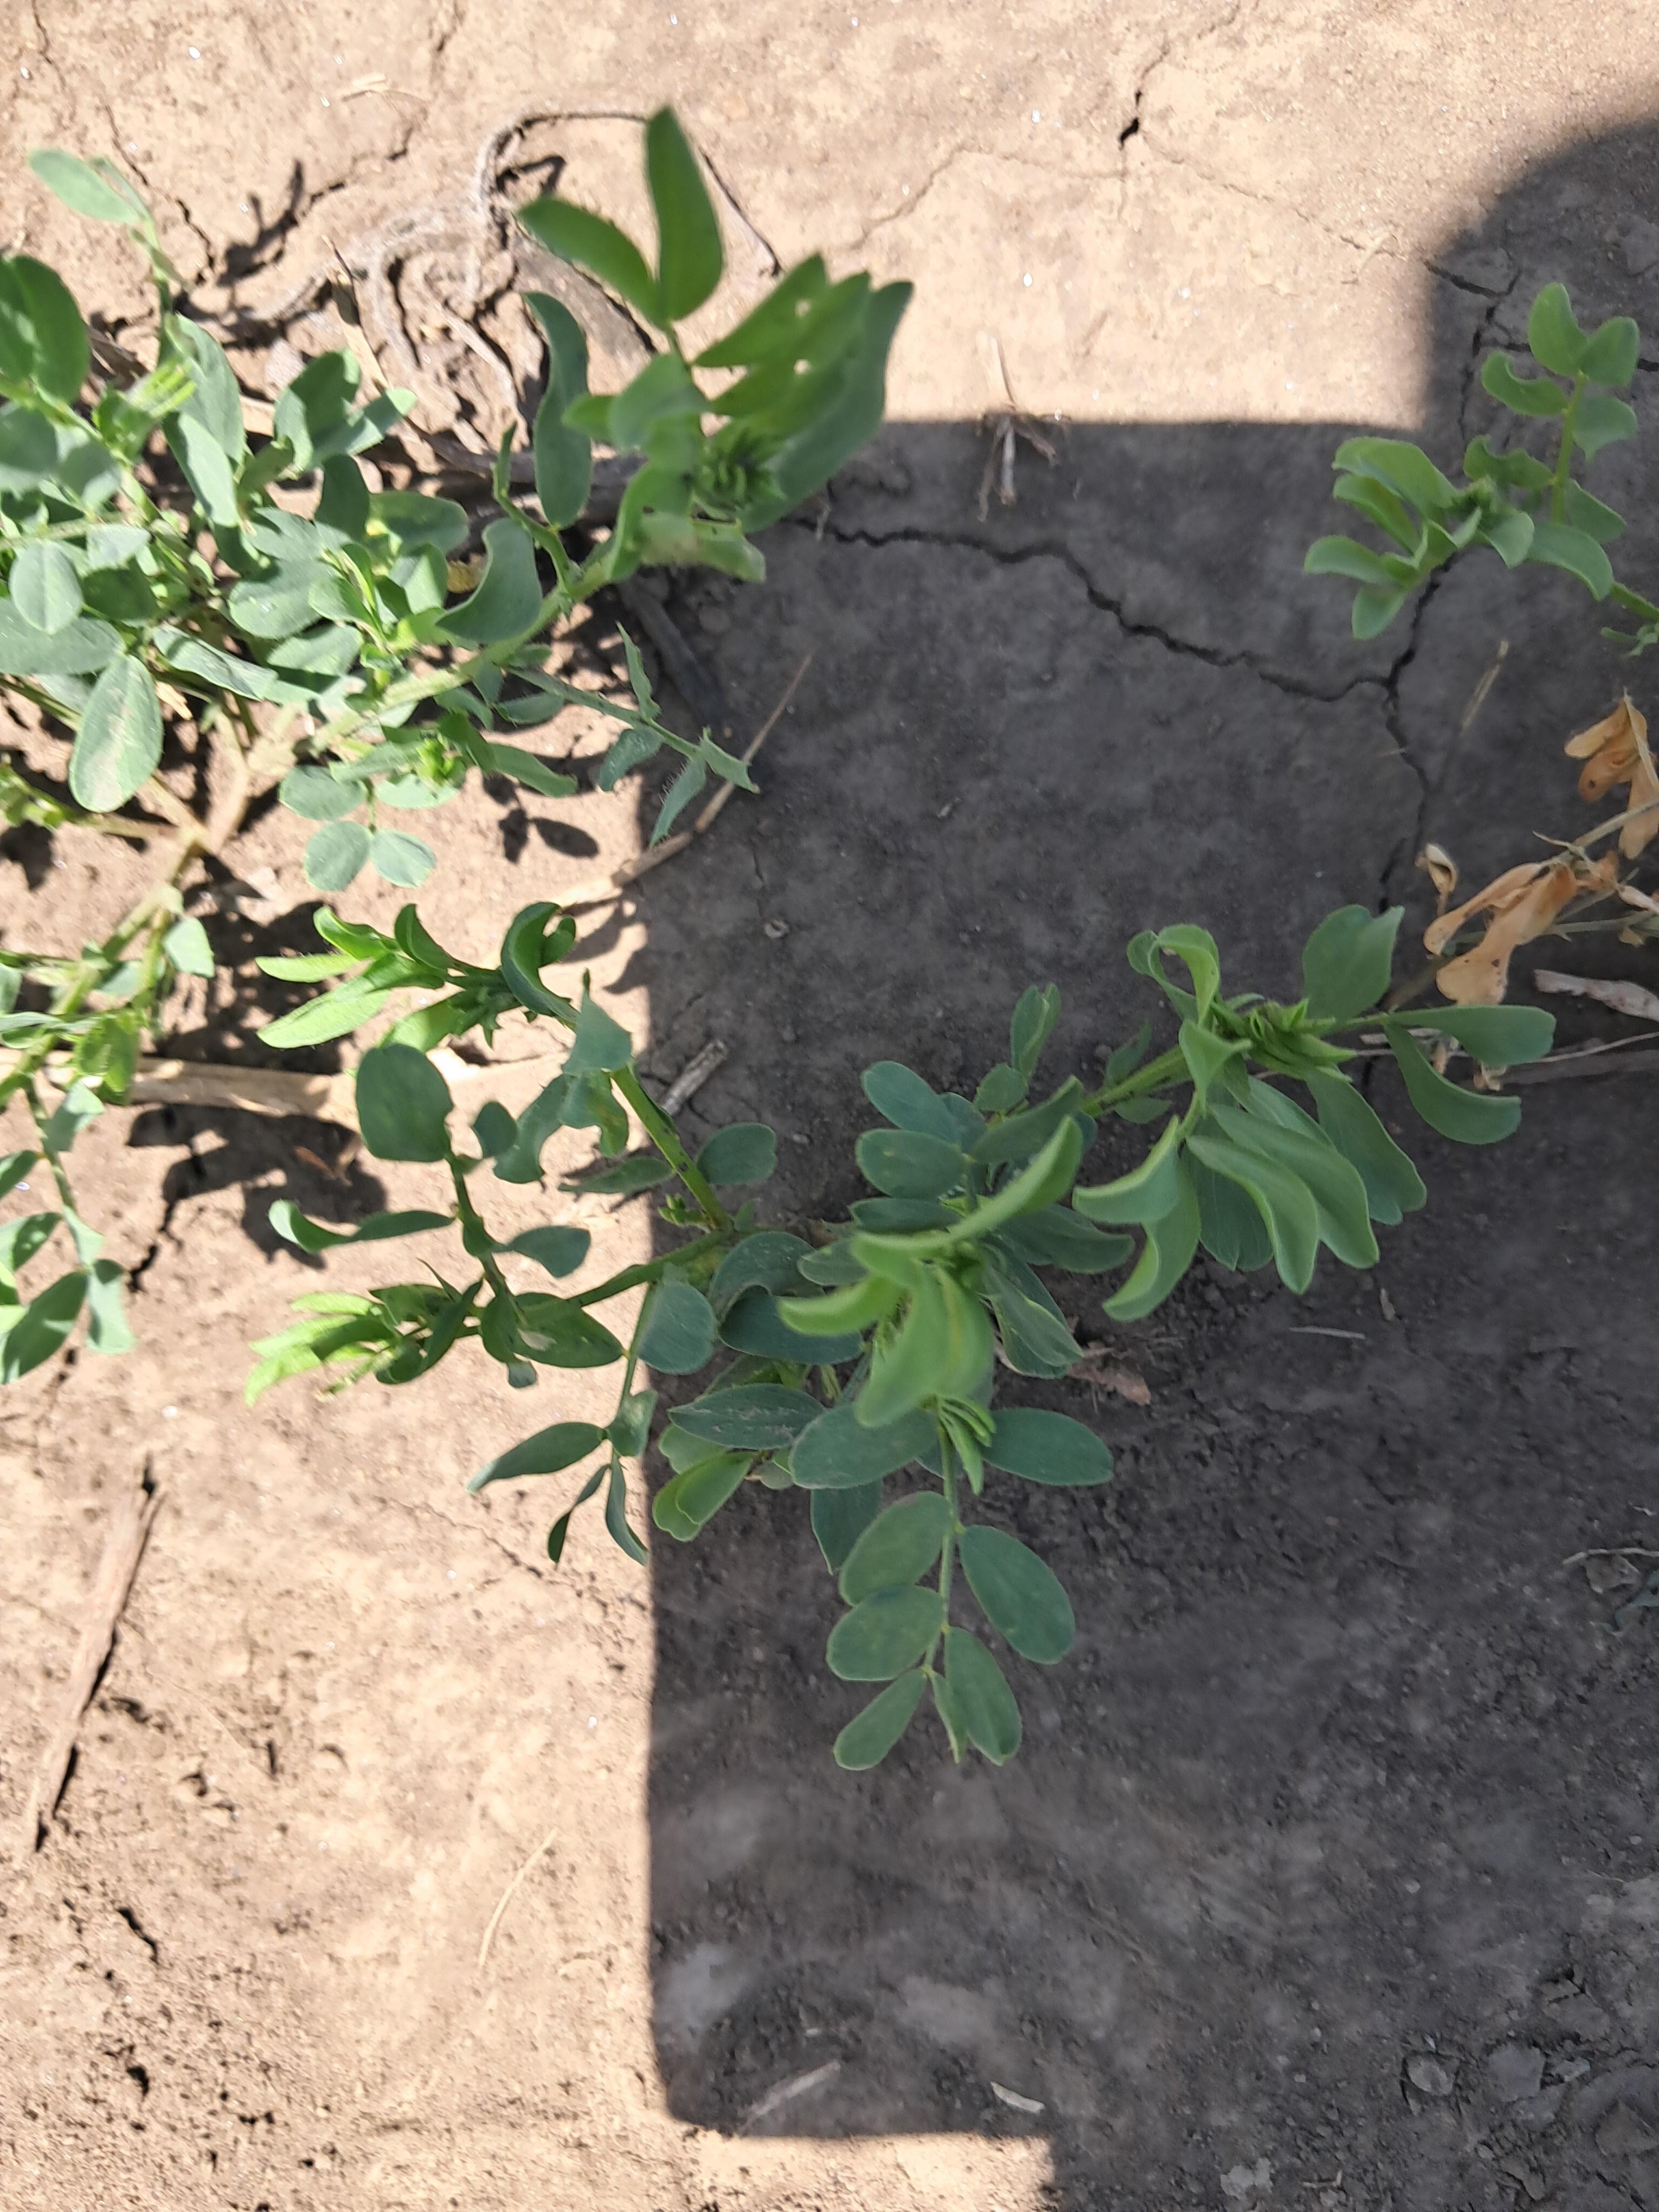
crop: lentil
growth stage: vegetative
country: Tanzania
